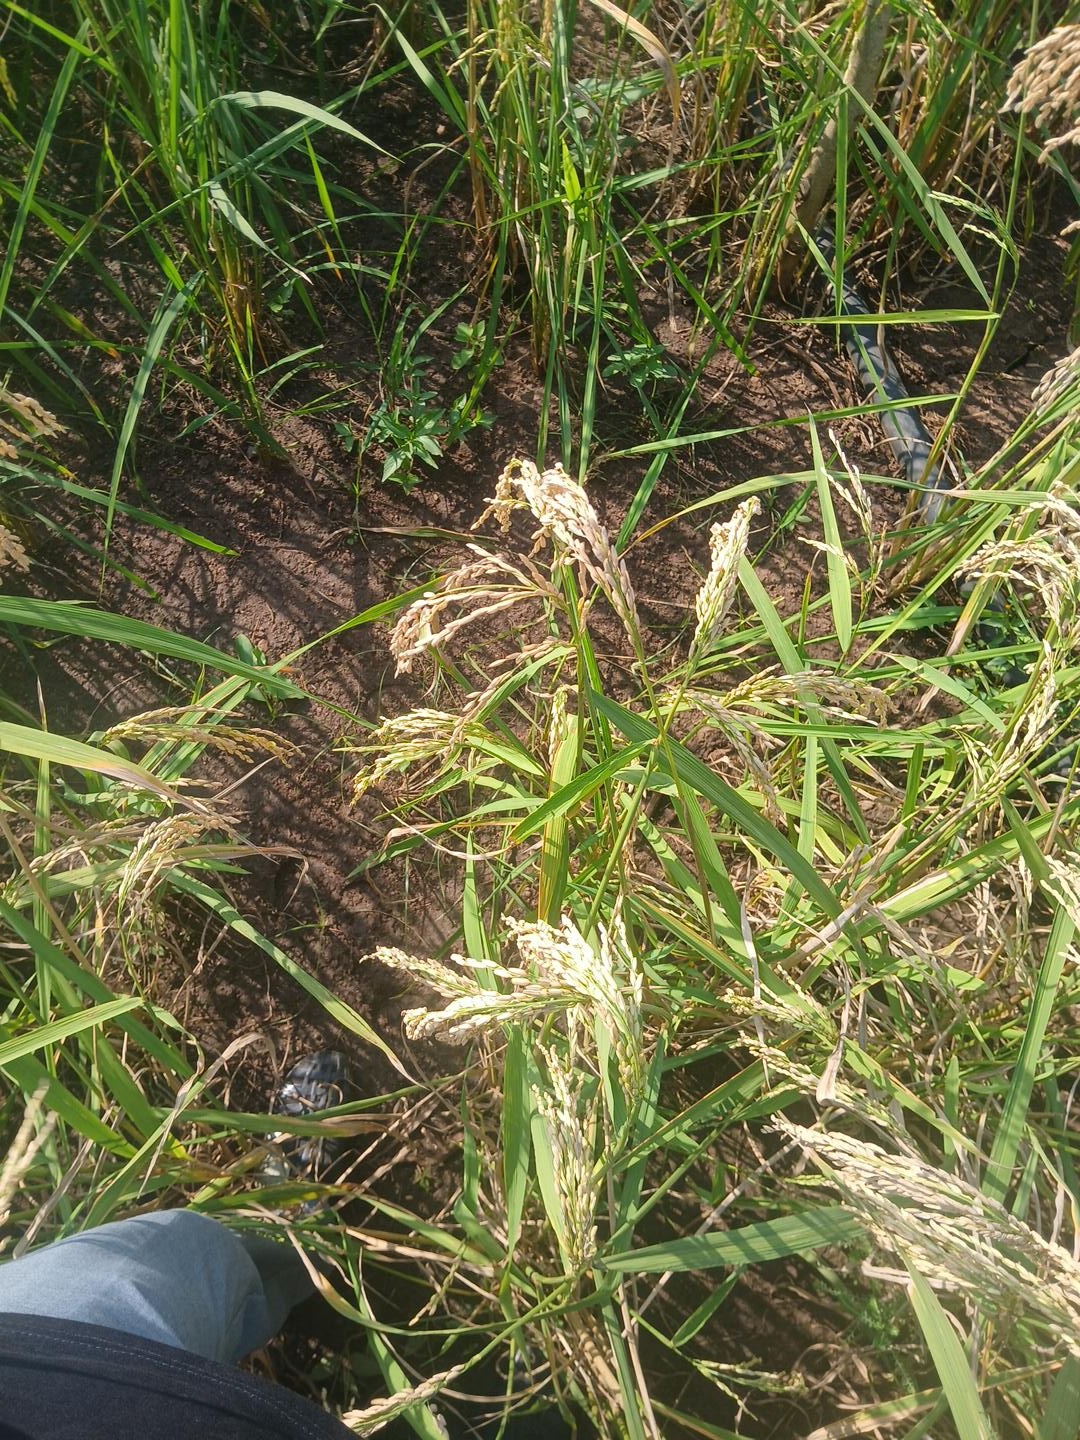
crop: rice
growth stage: ripening
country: Côte d'Ivoire
